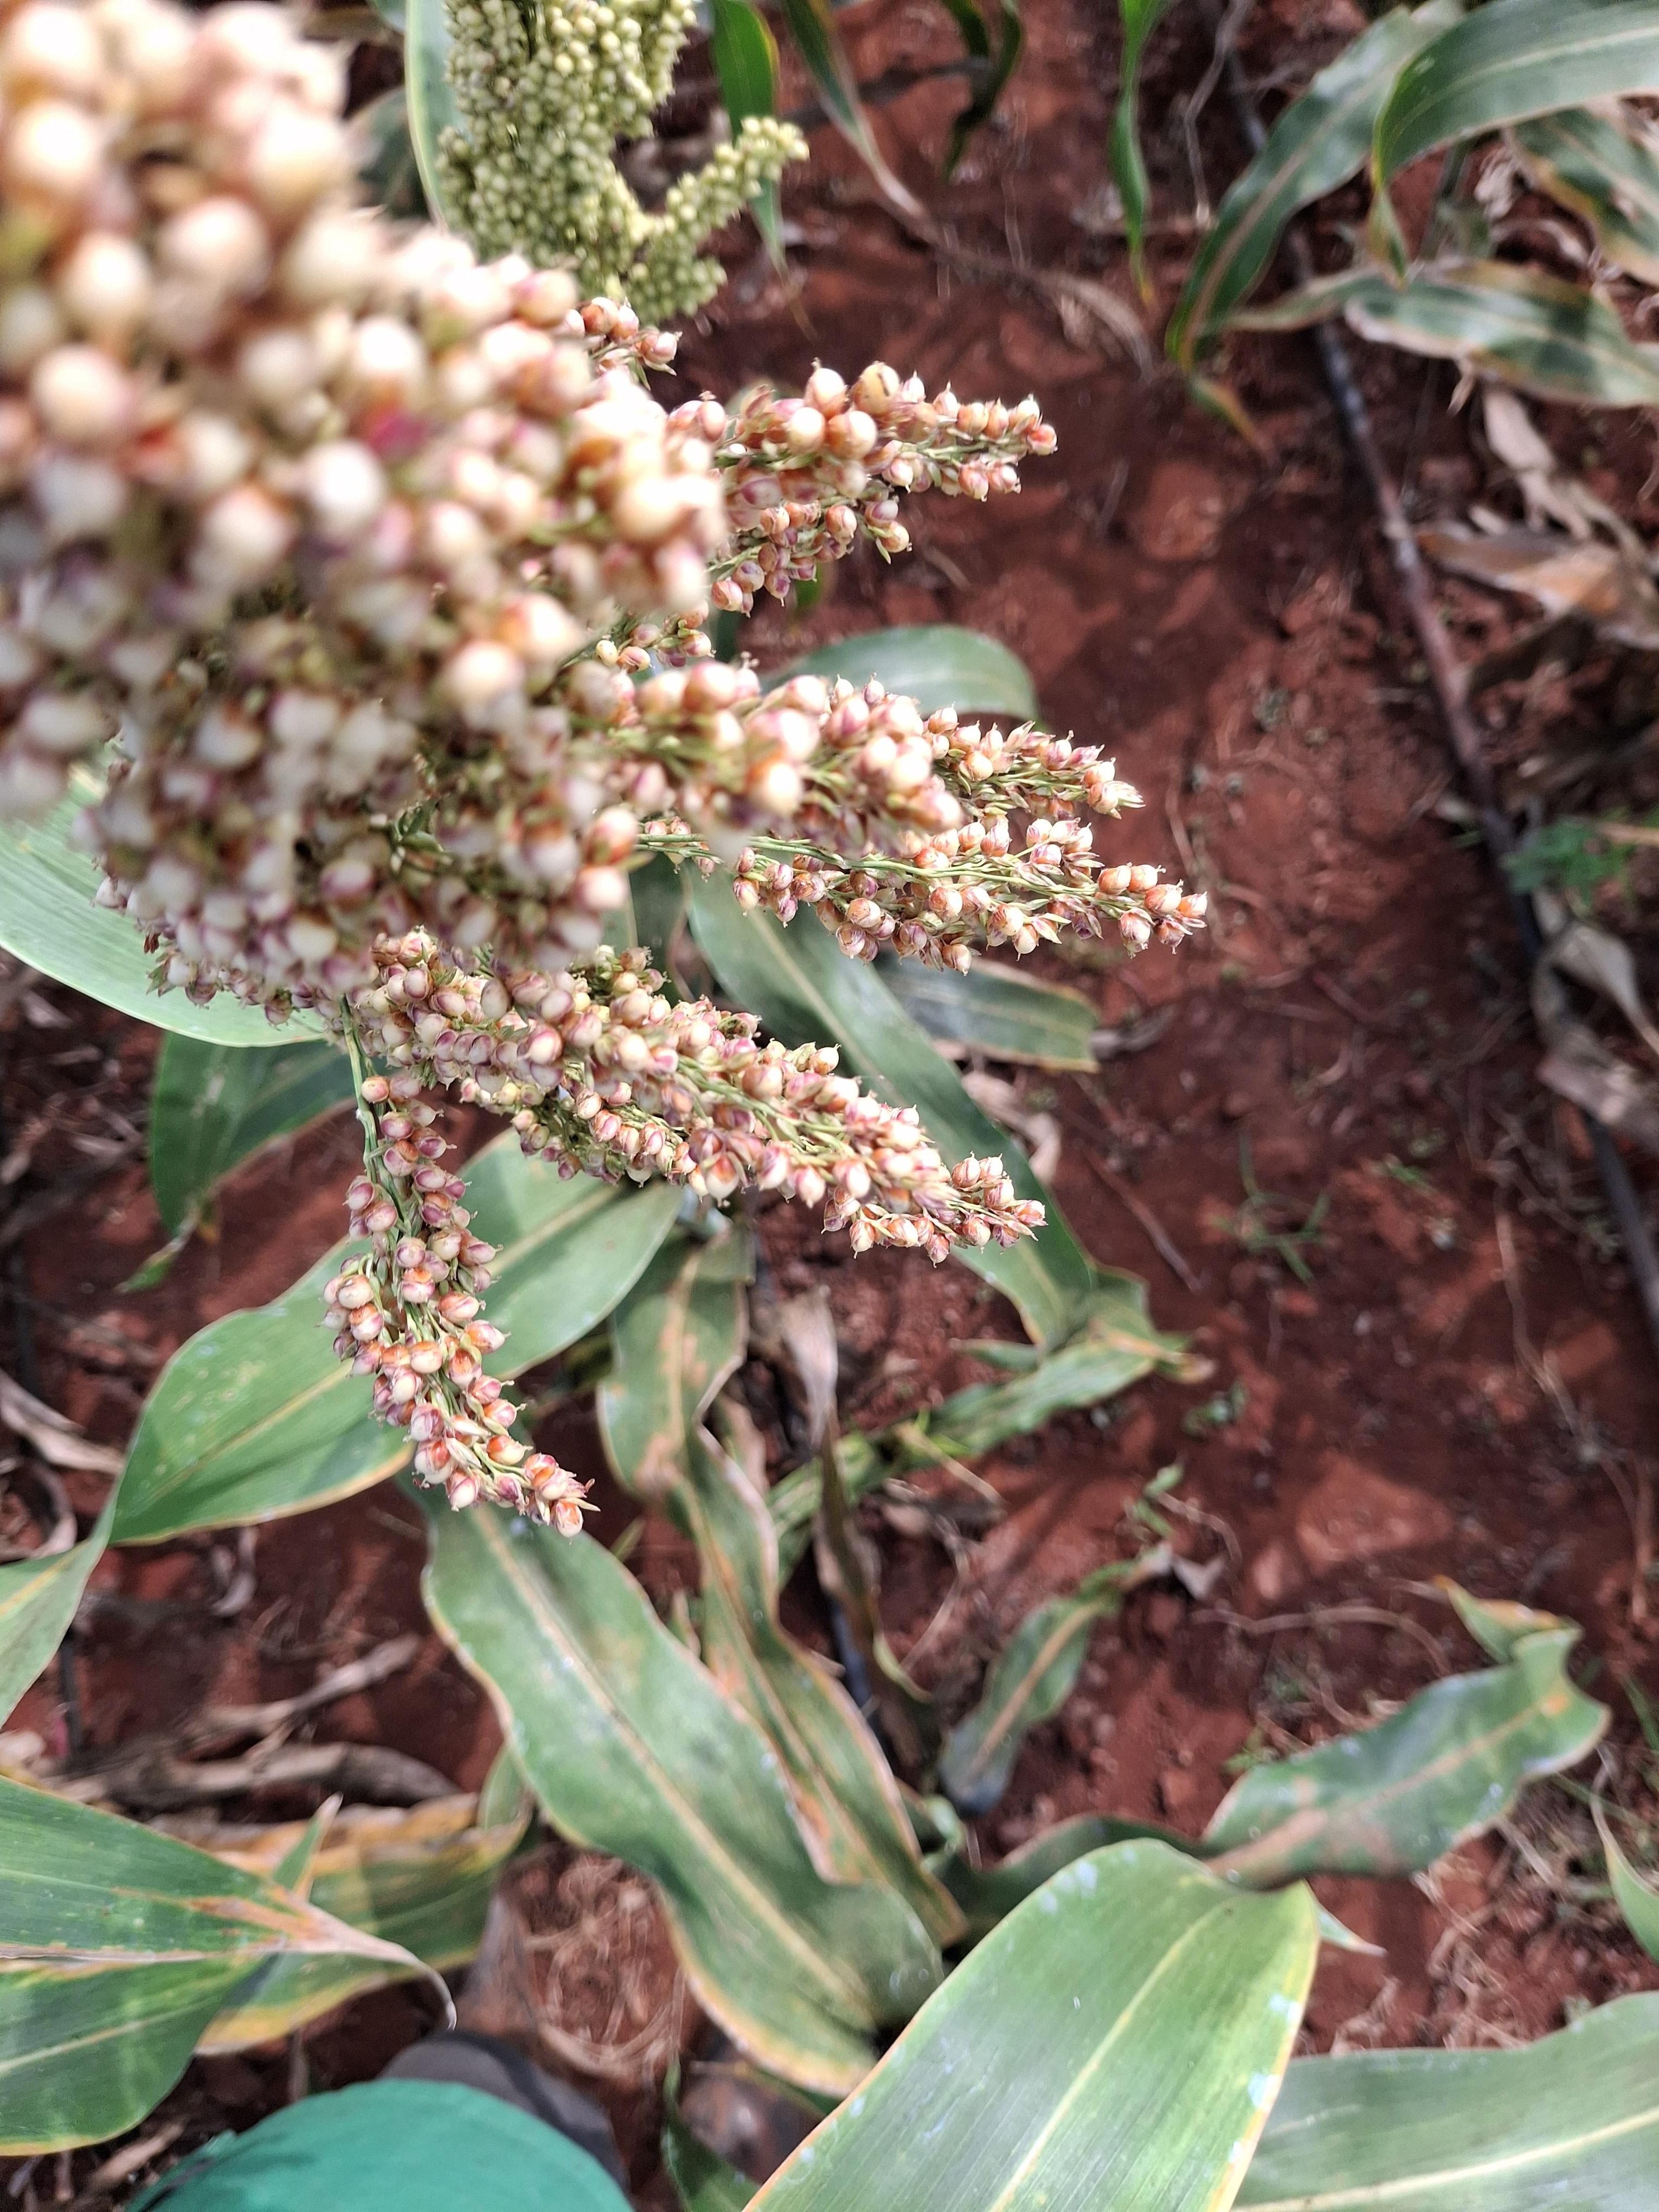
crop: sorghum
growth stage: filling grain
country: Kenya
